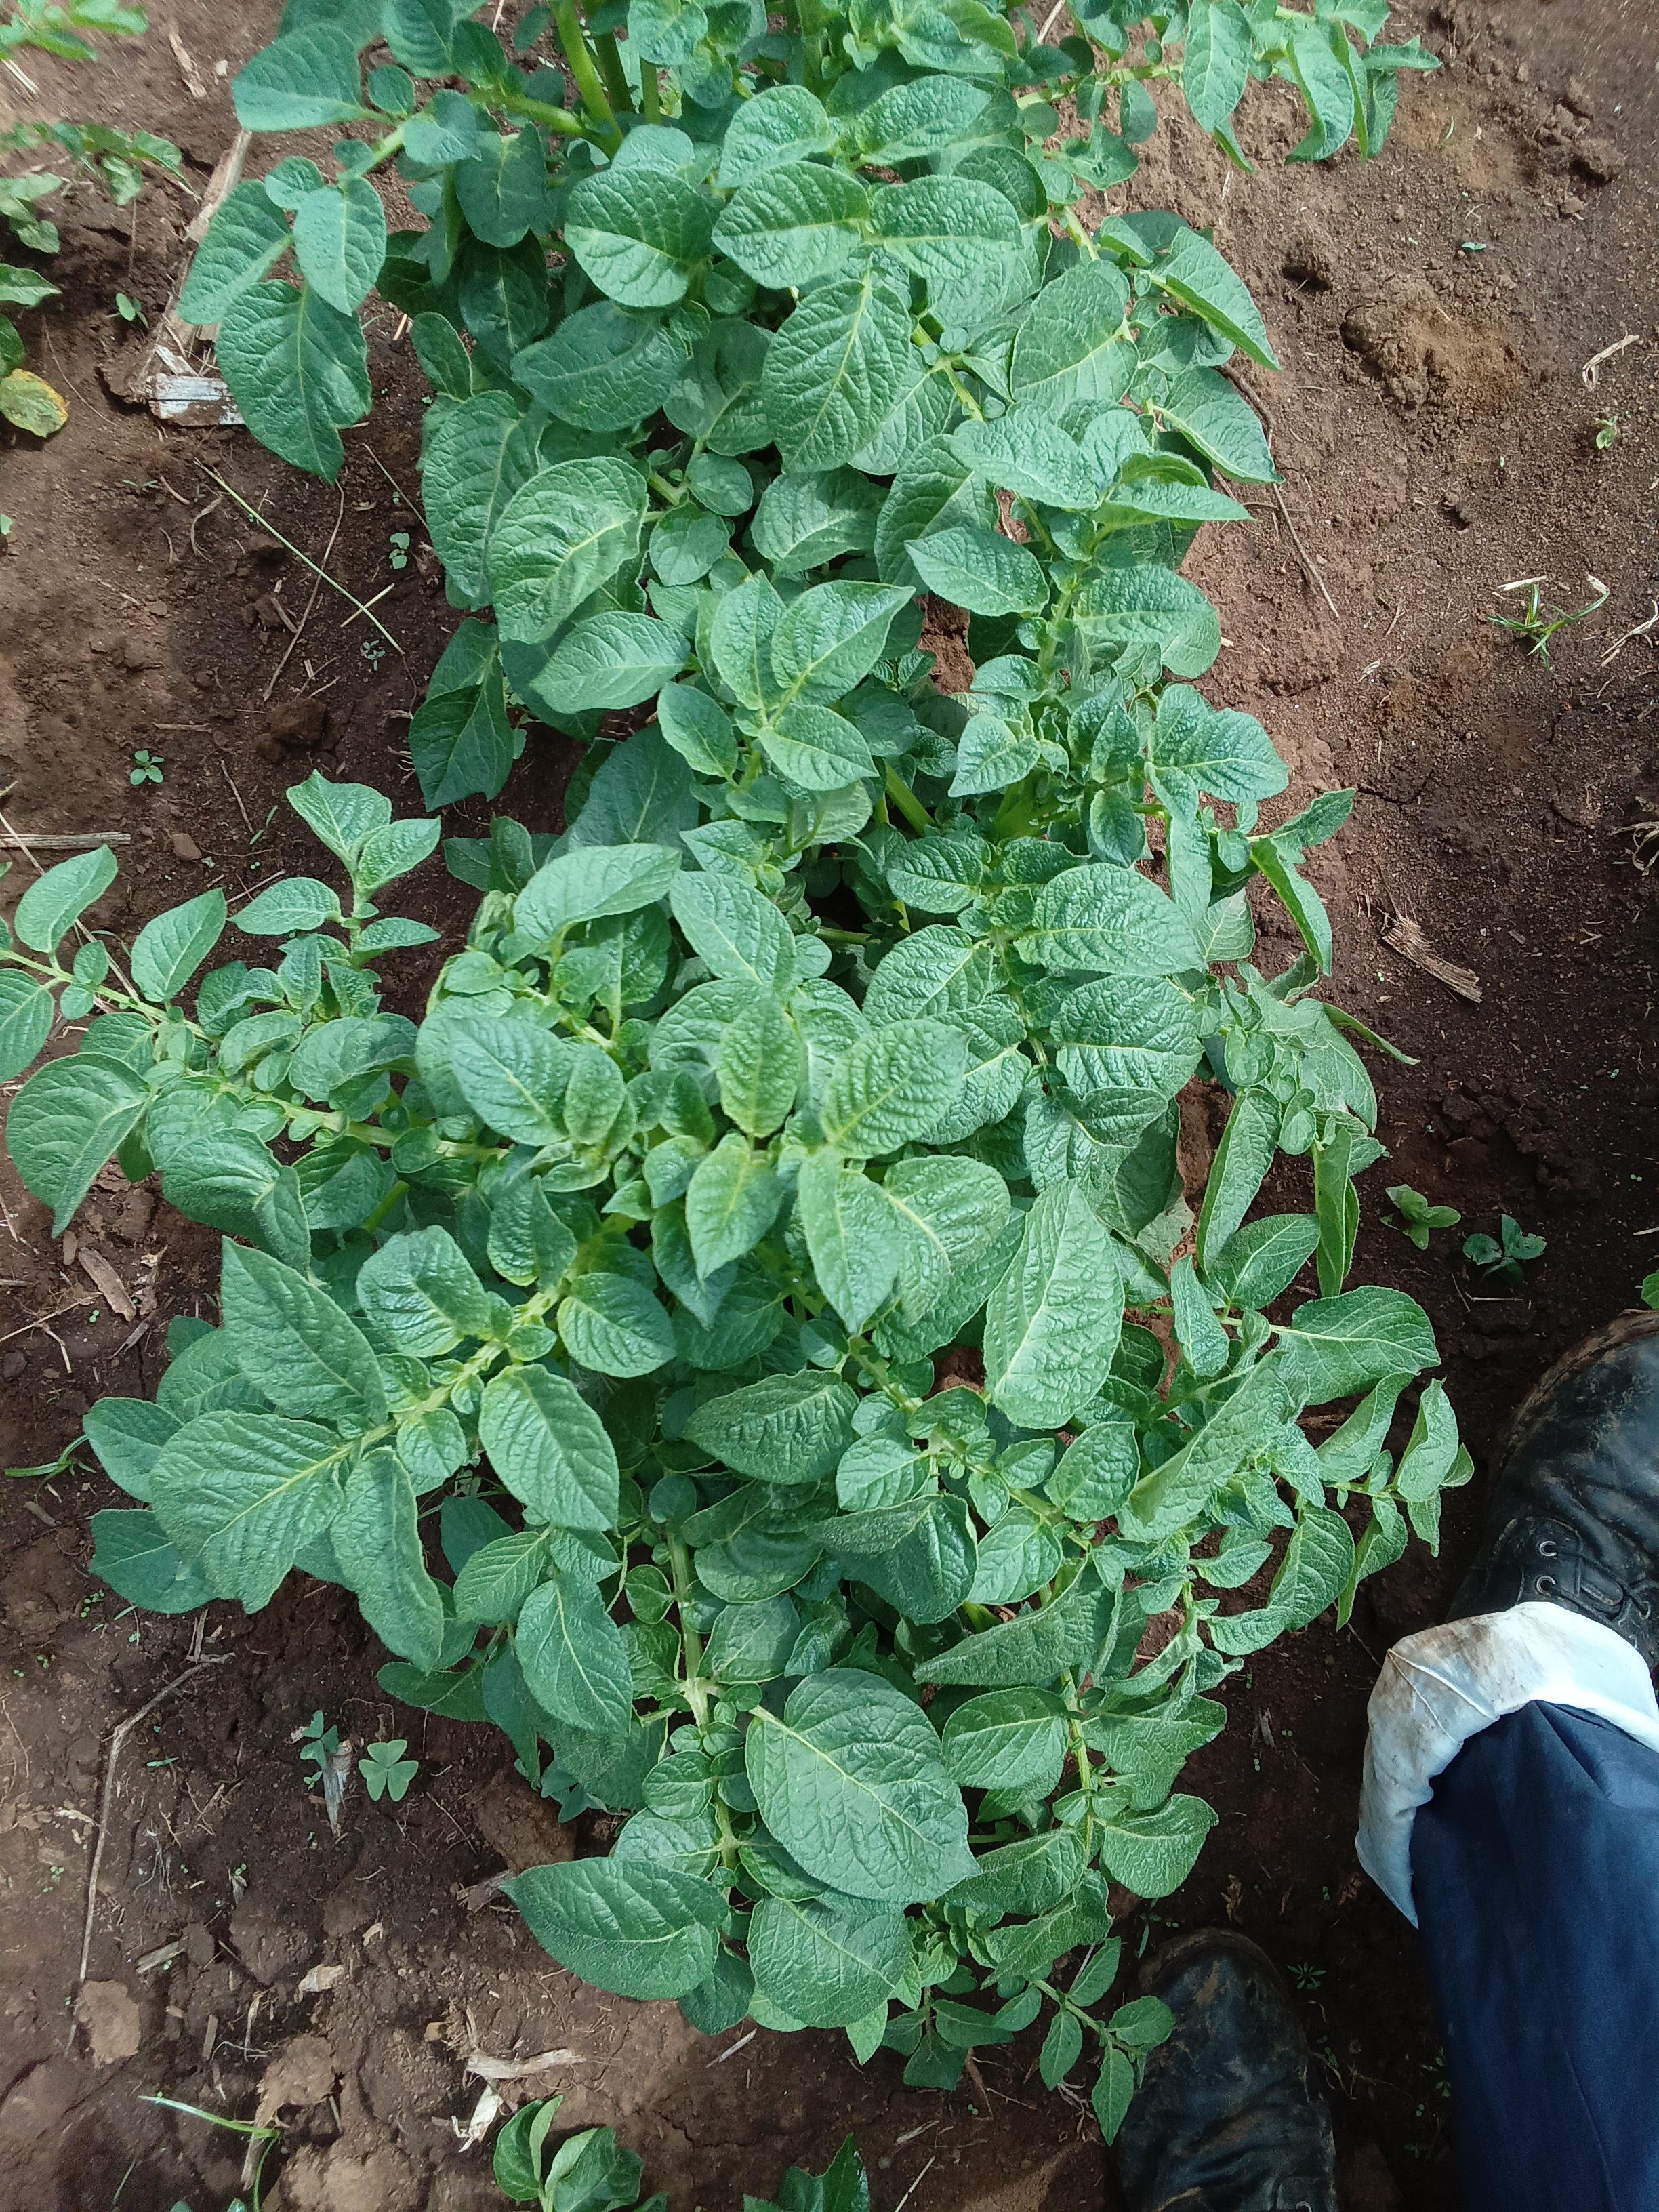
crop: potato
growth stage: vegetative
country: Kenya
